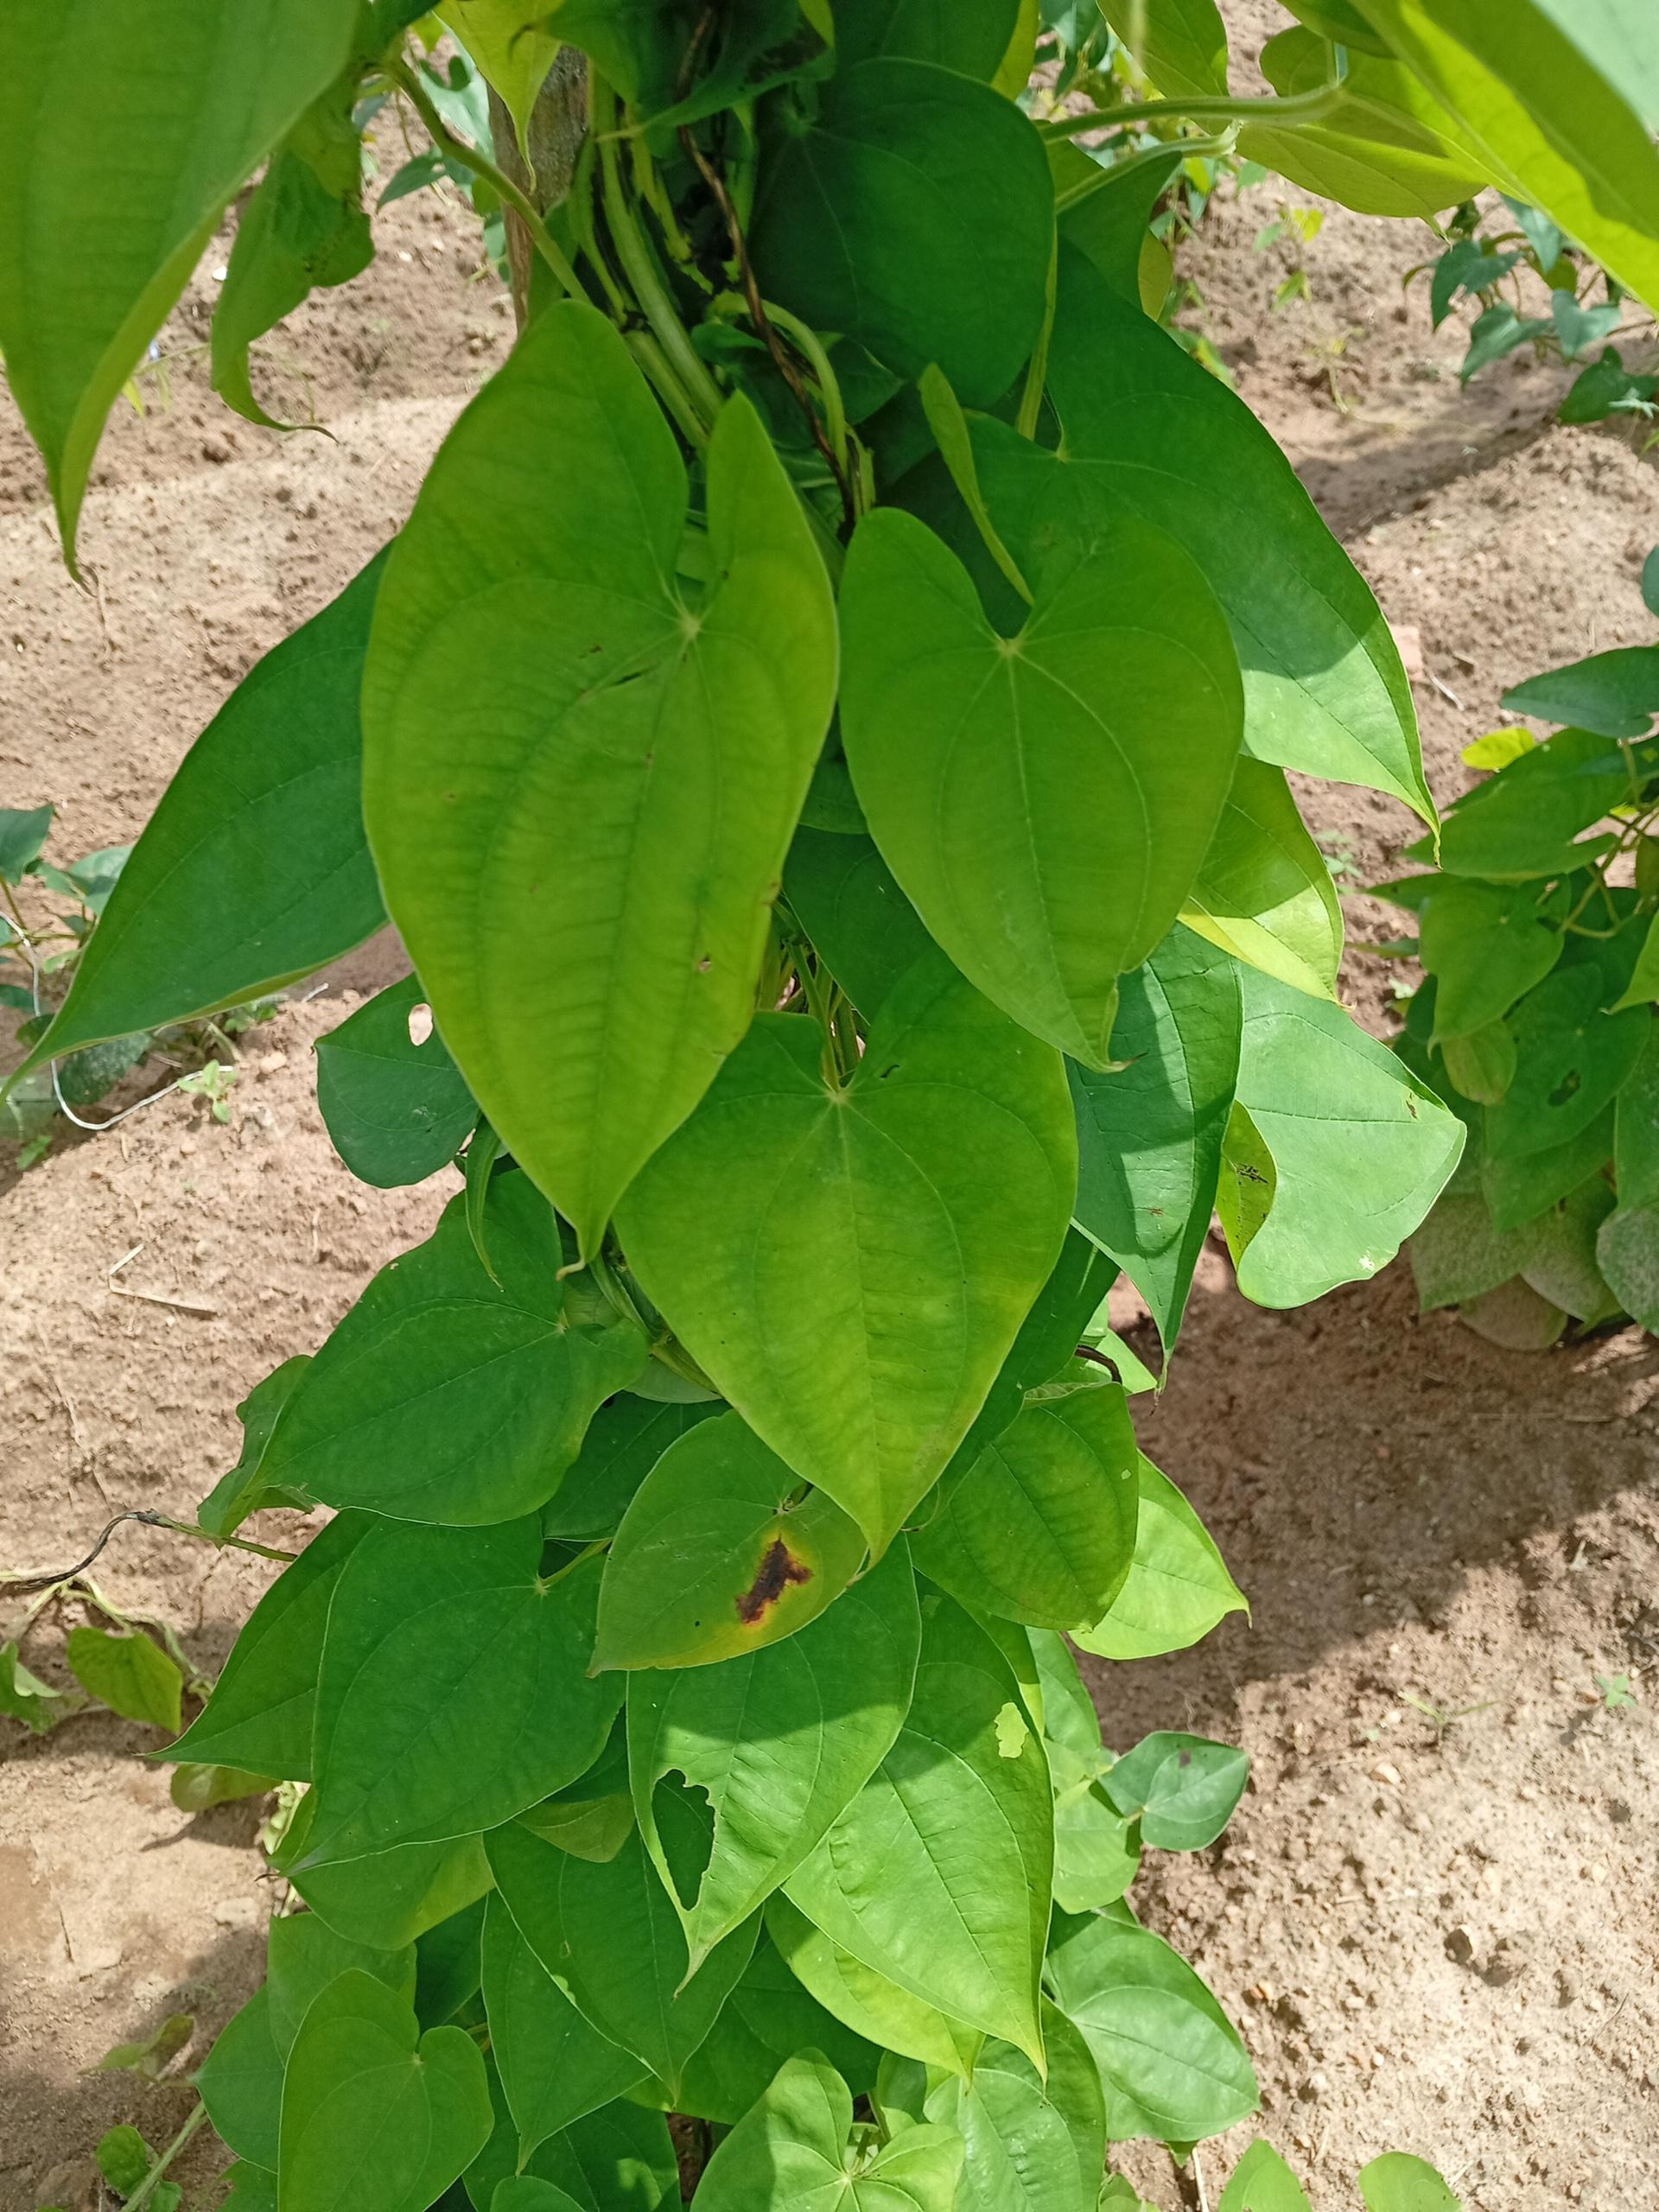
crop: yam
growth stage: vegetative
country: Nigeria
